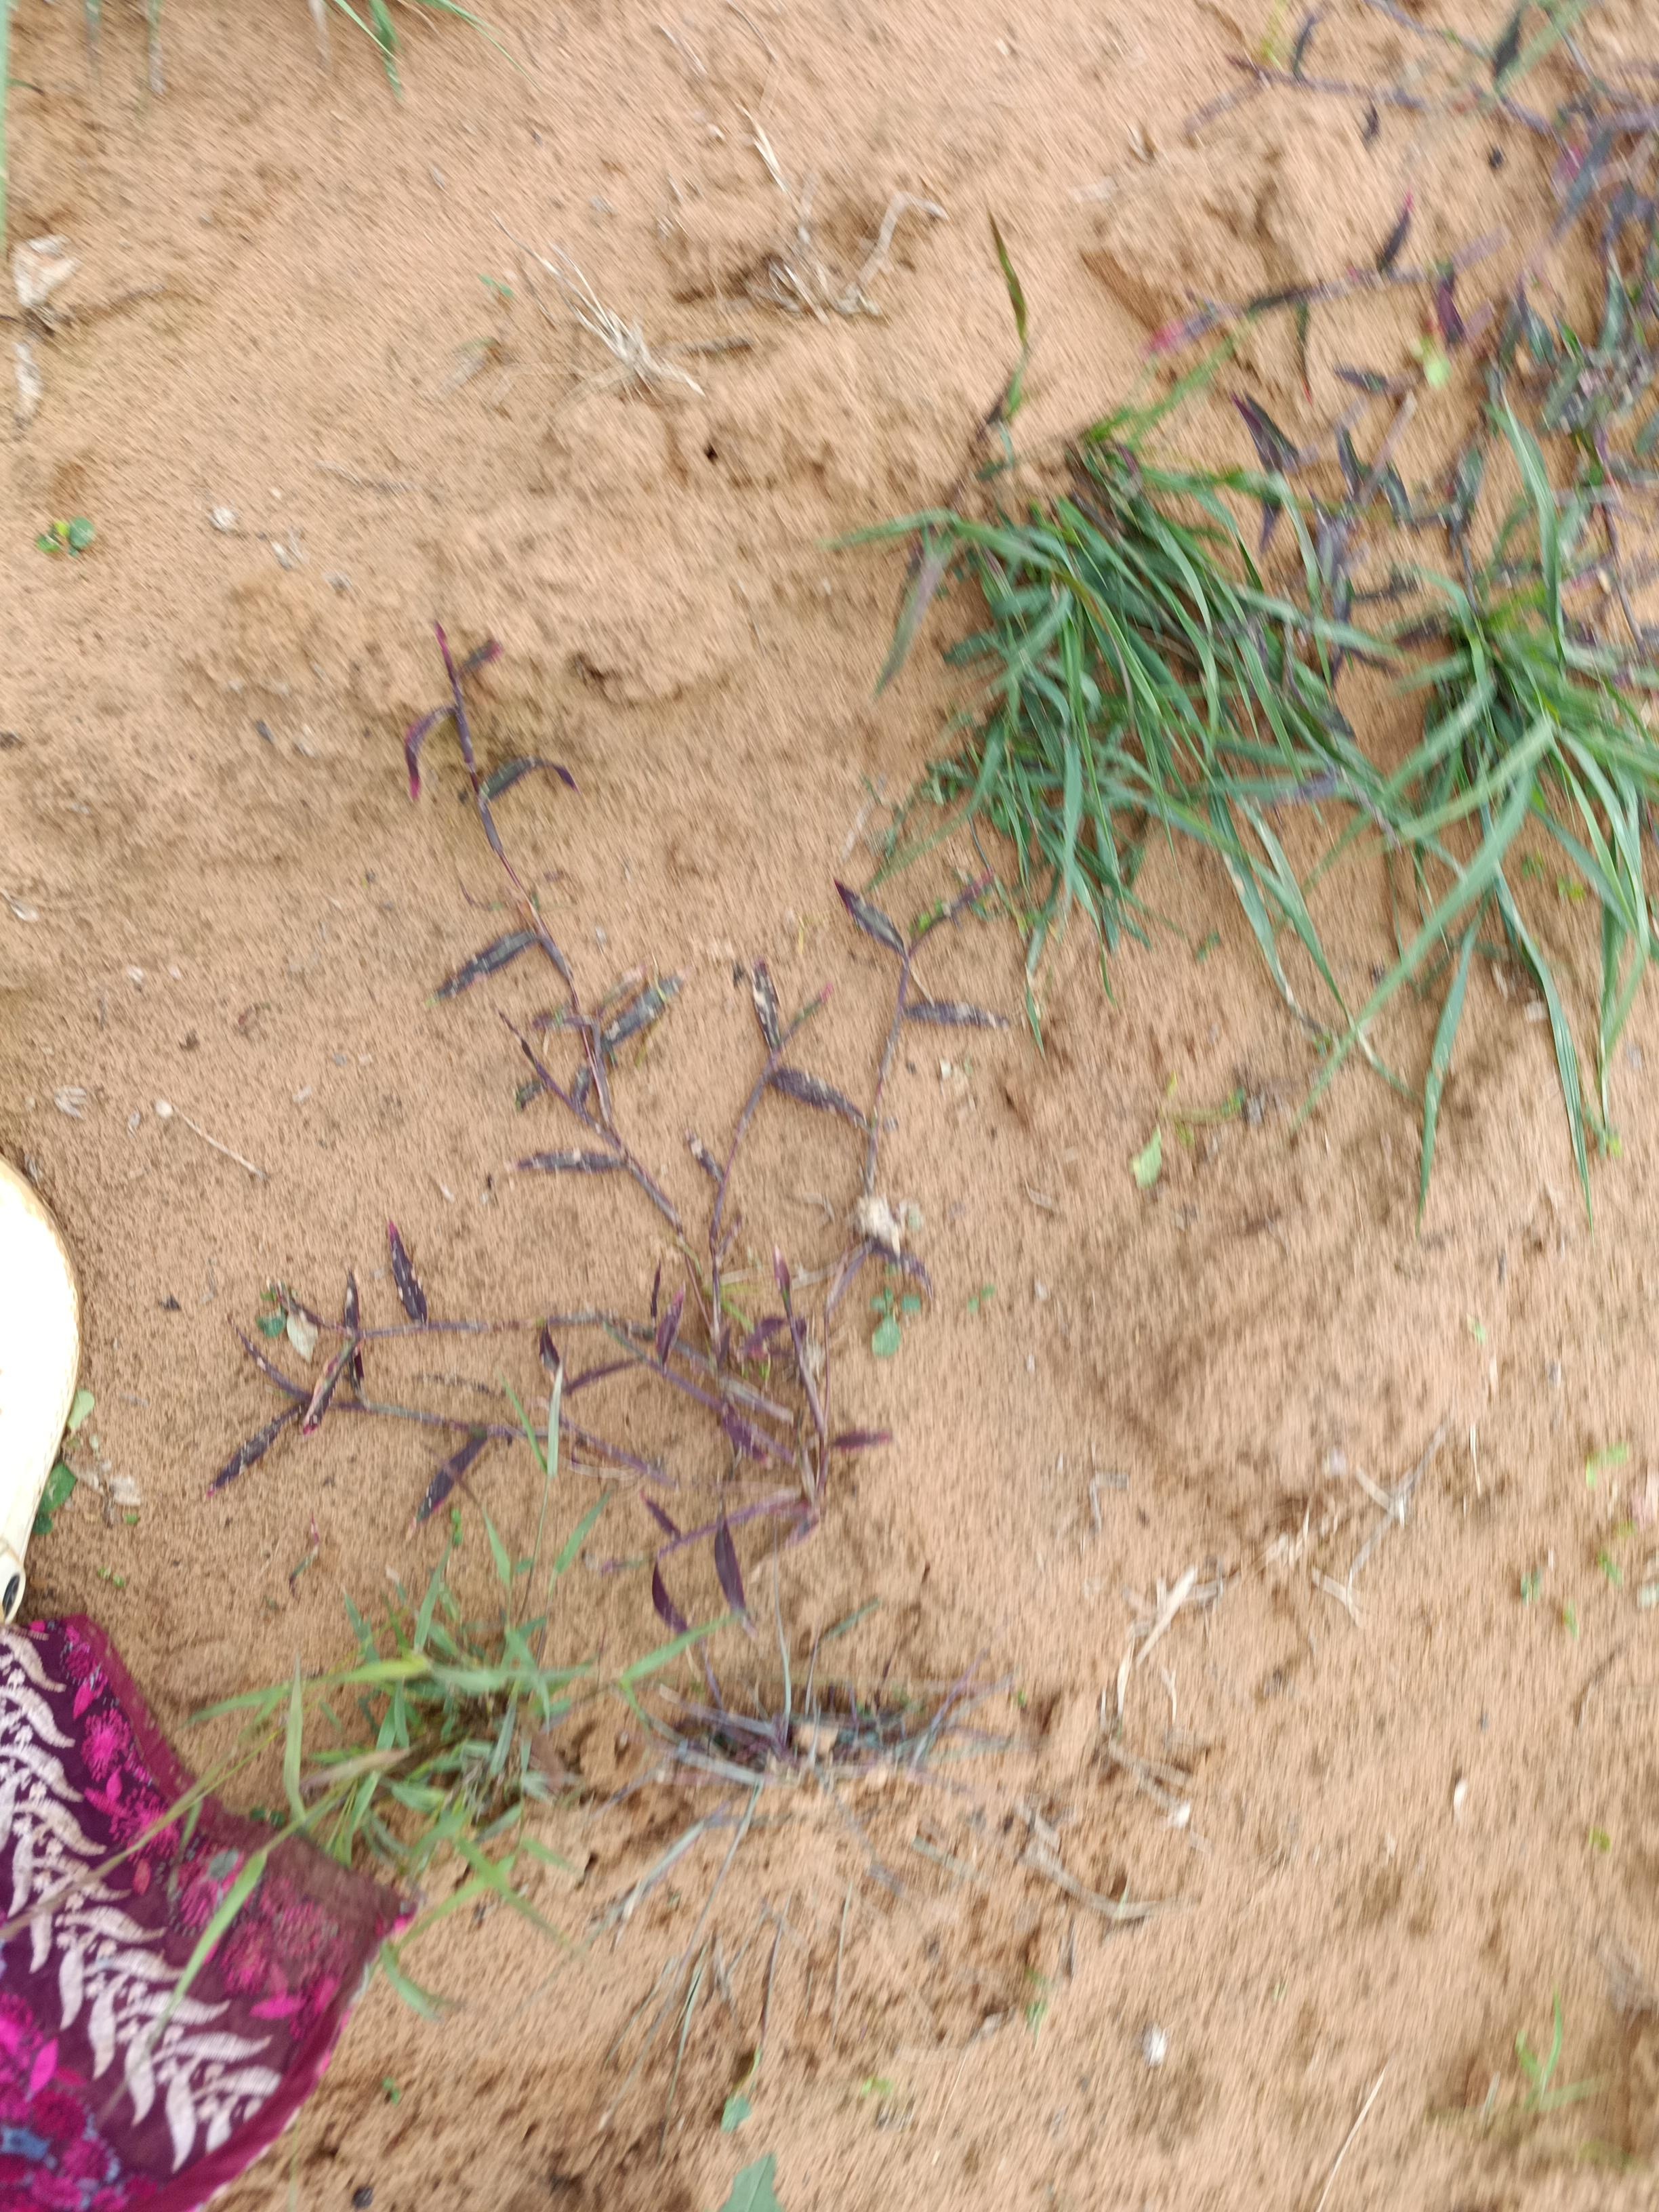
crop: cowpea
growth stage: emergence
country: Nigeria
